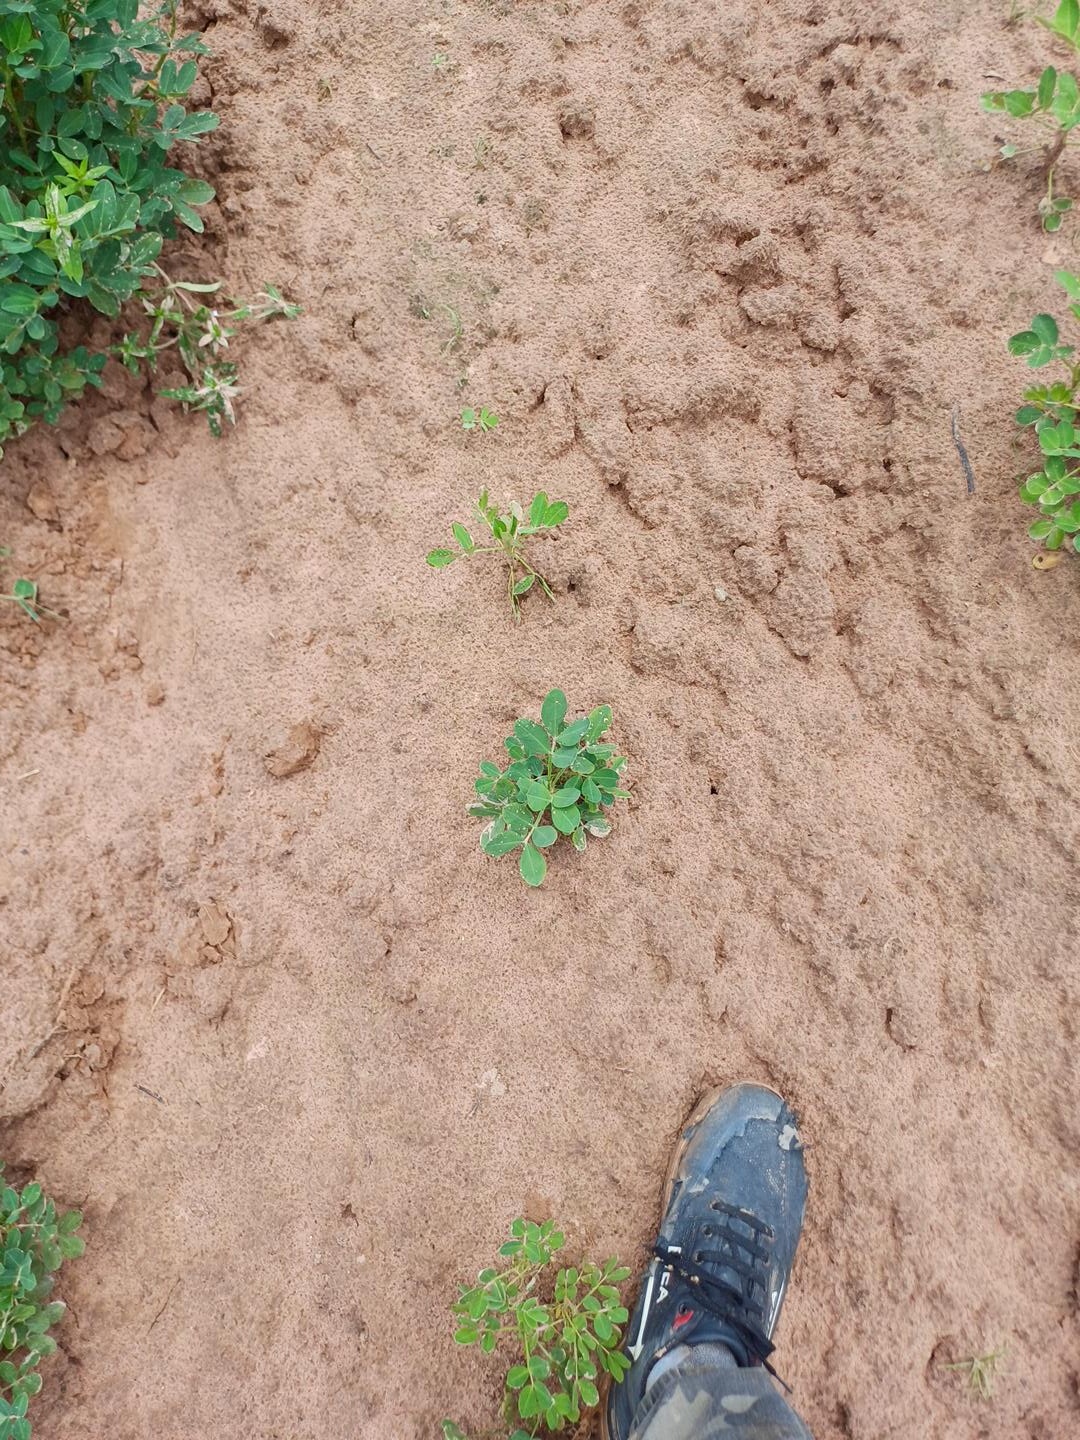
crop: groundnut
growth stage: flowering
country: Senegal
